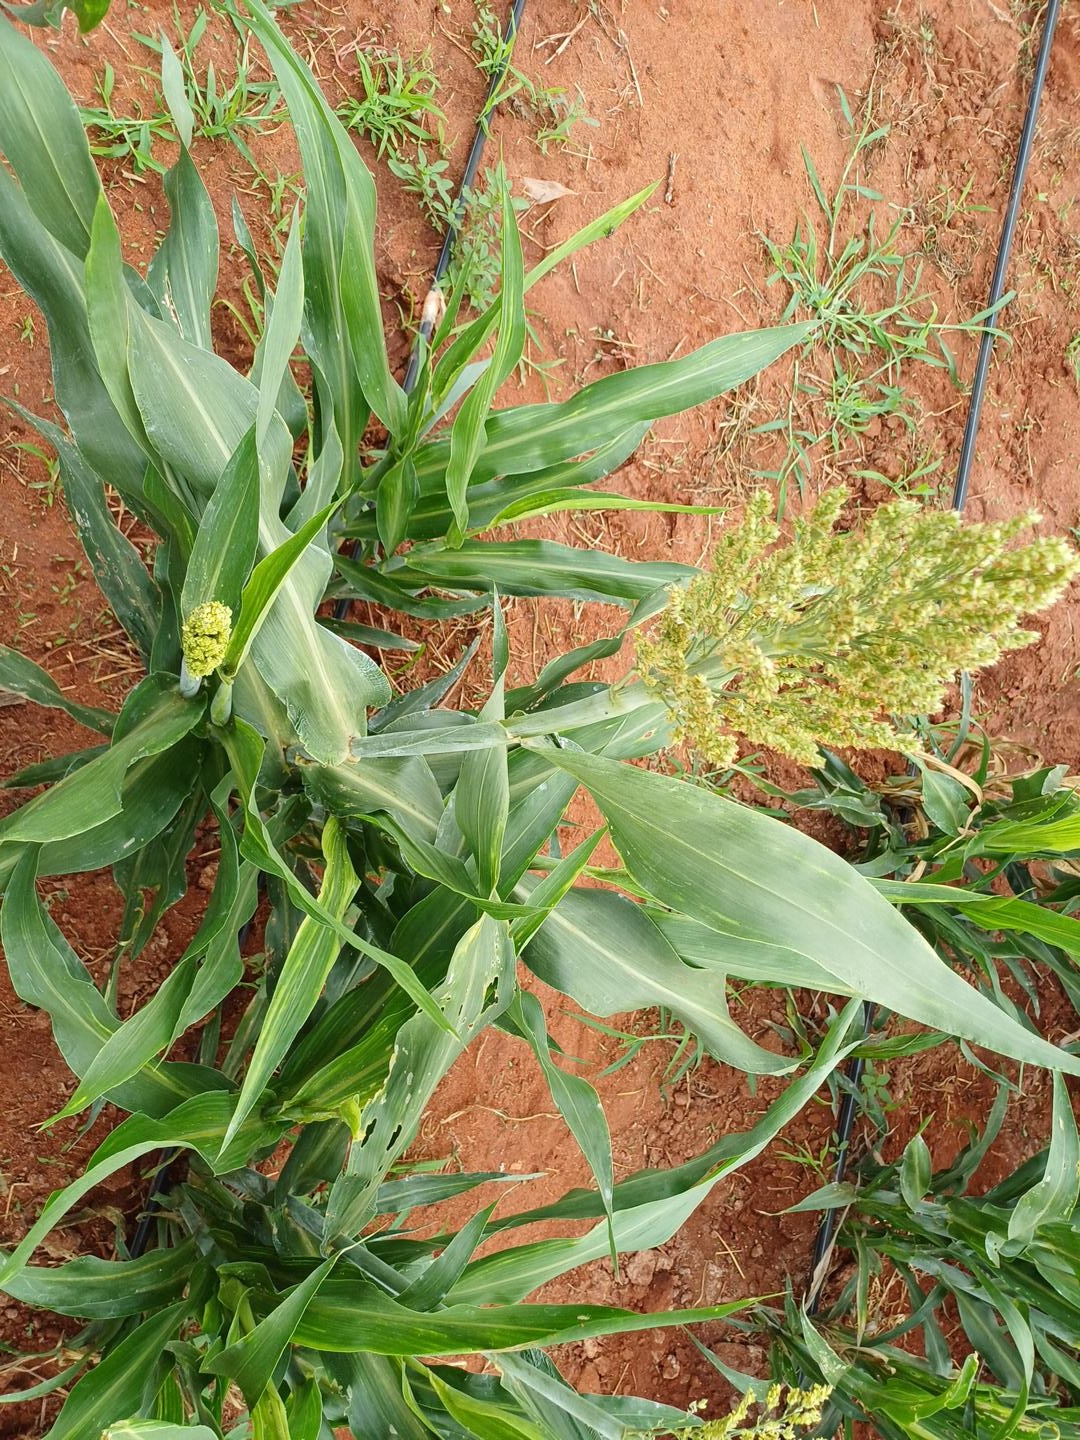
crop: sorghum
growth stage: heading tuber
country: Kenya
